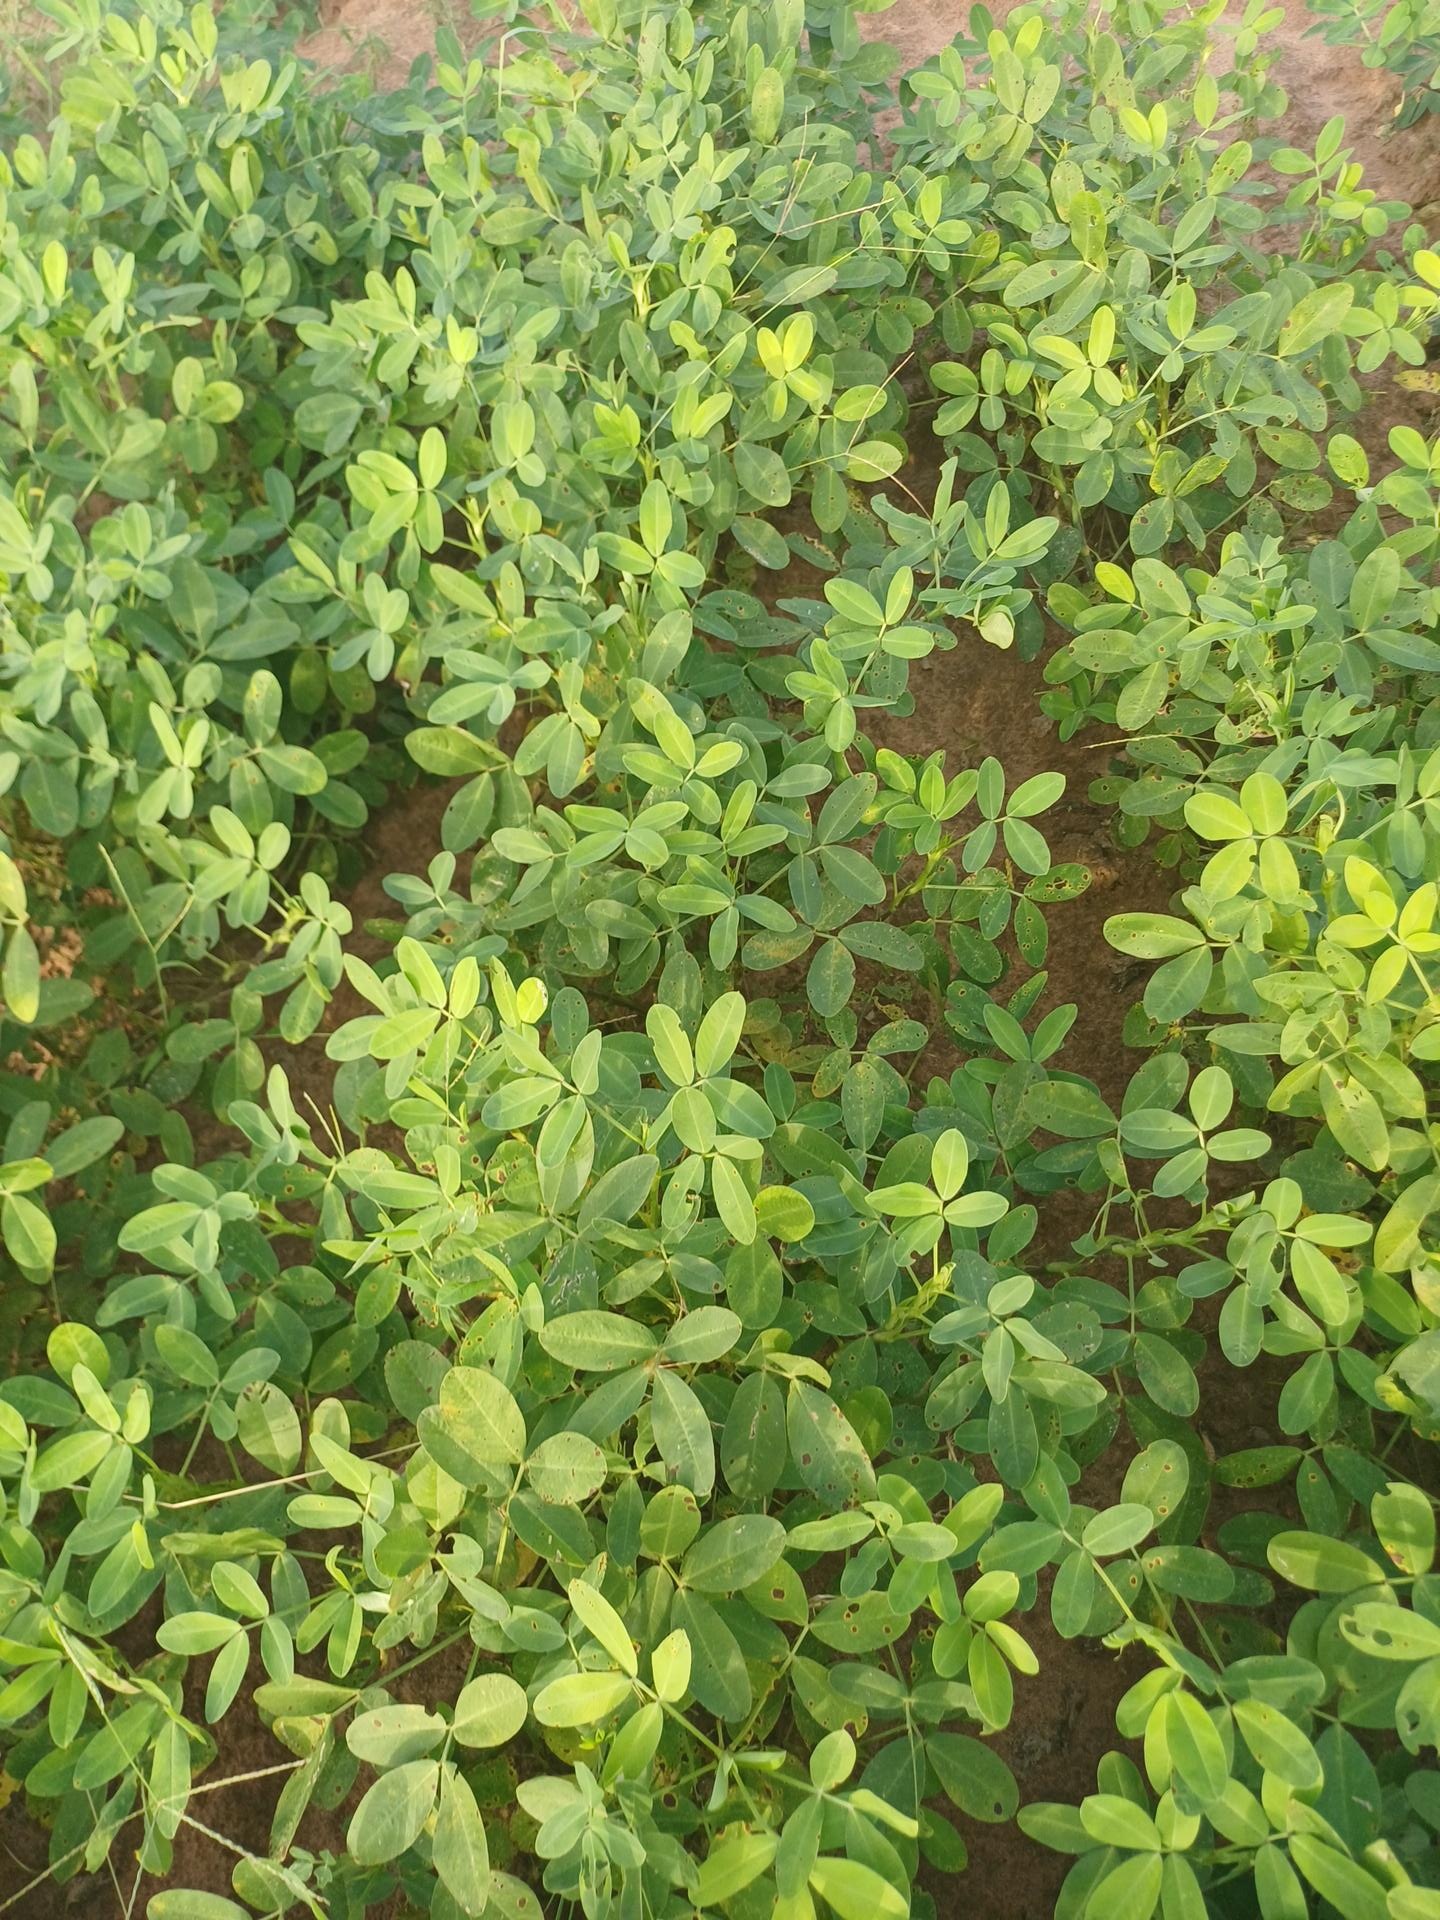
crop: groundnut
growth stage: flowering
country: Senegal
